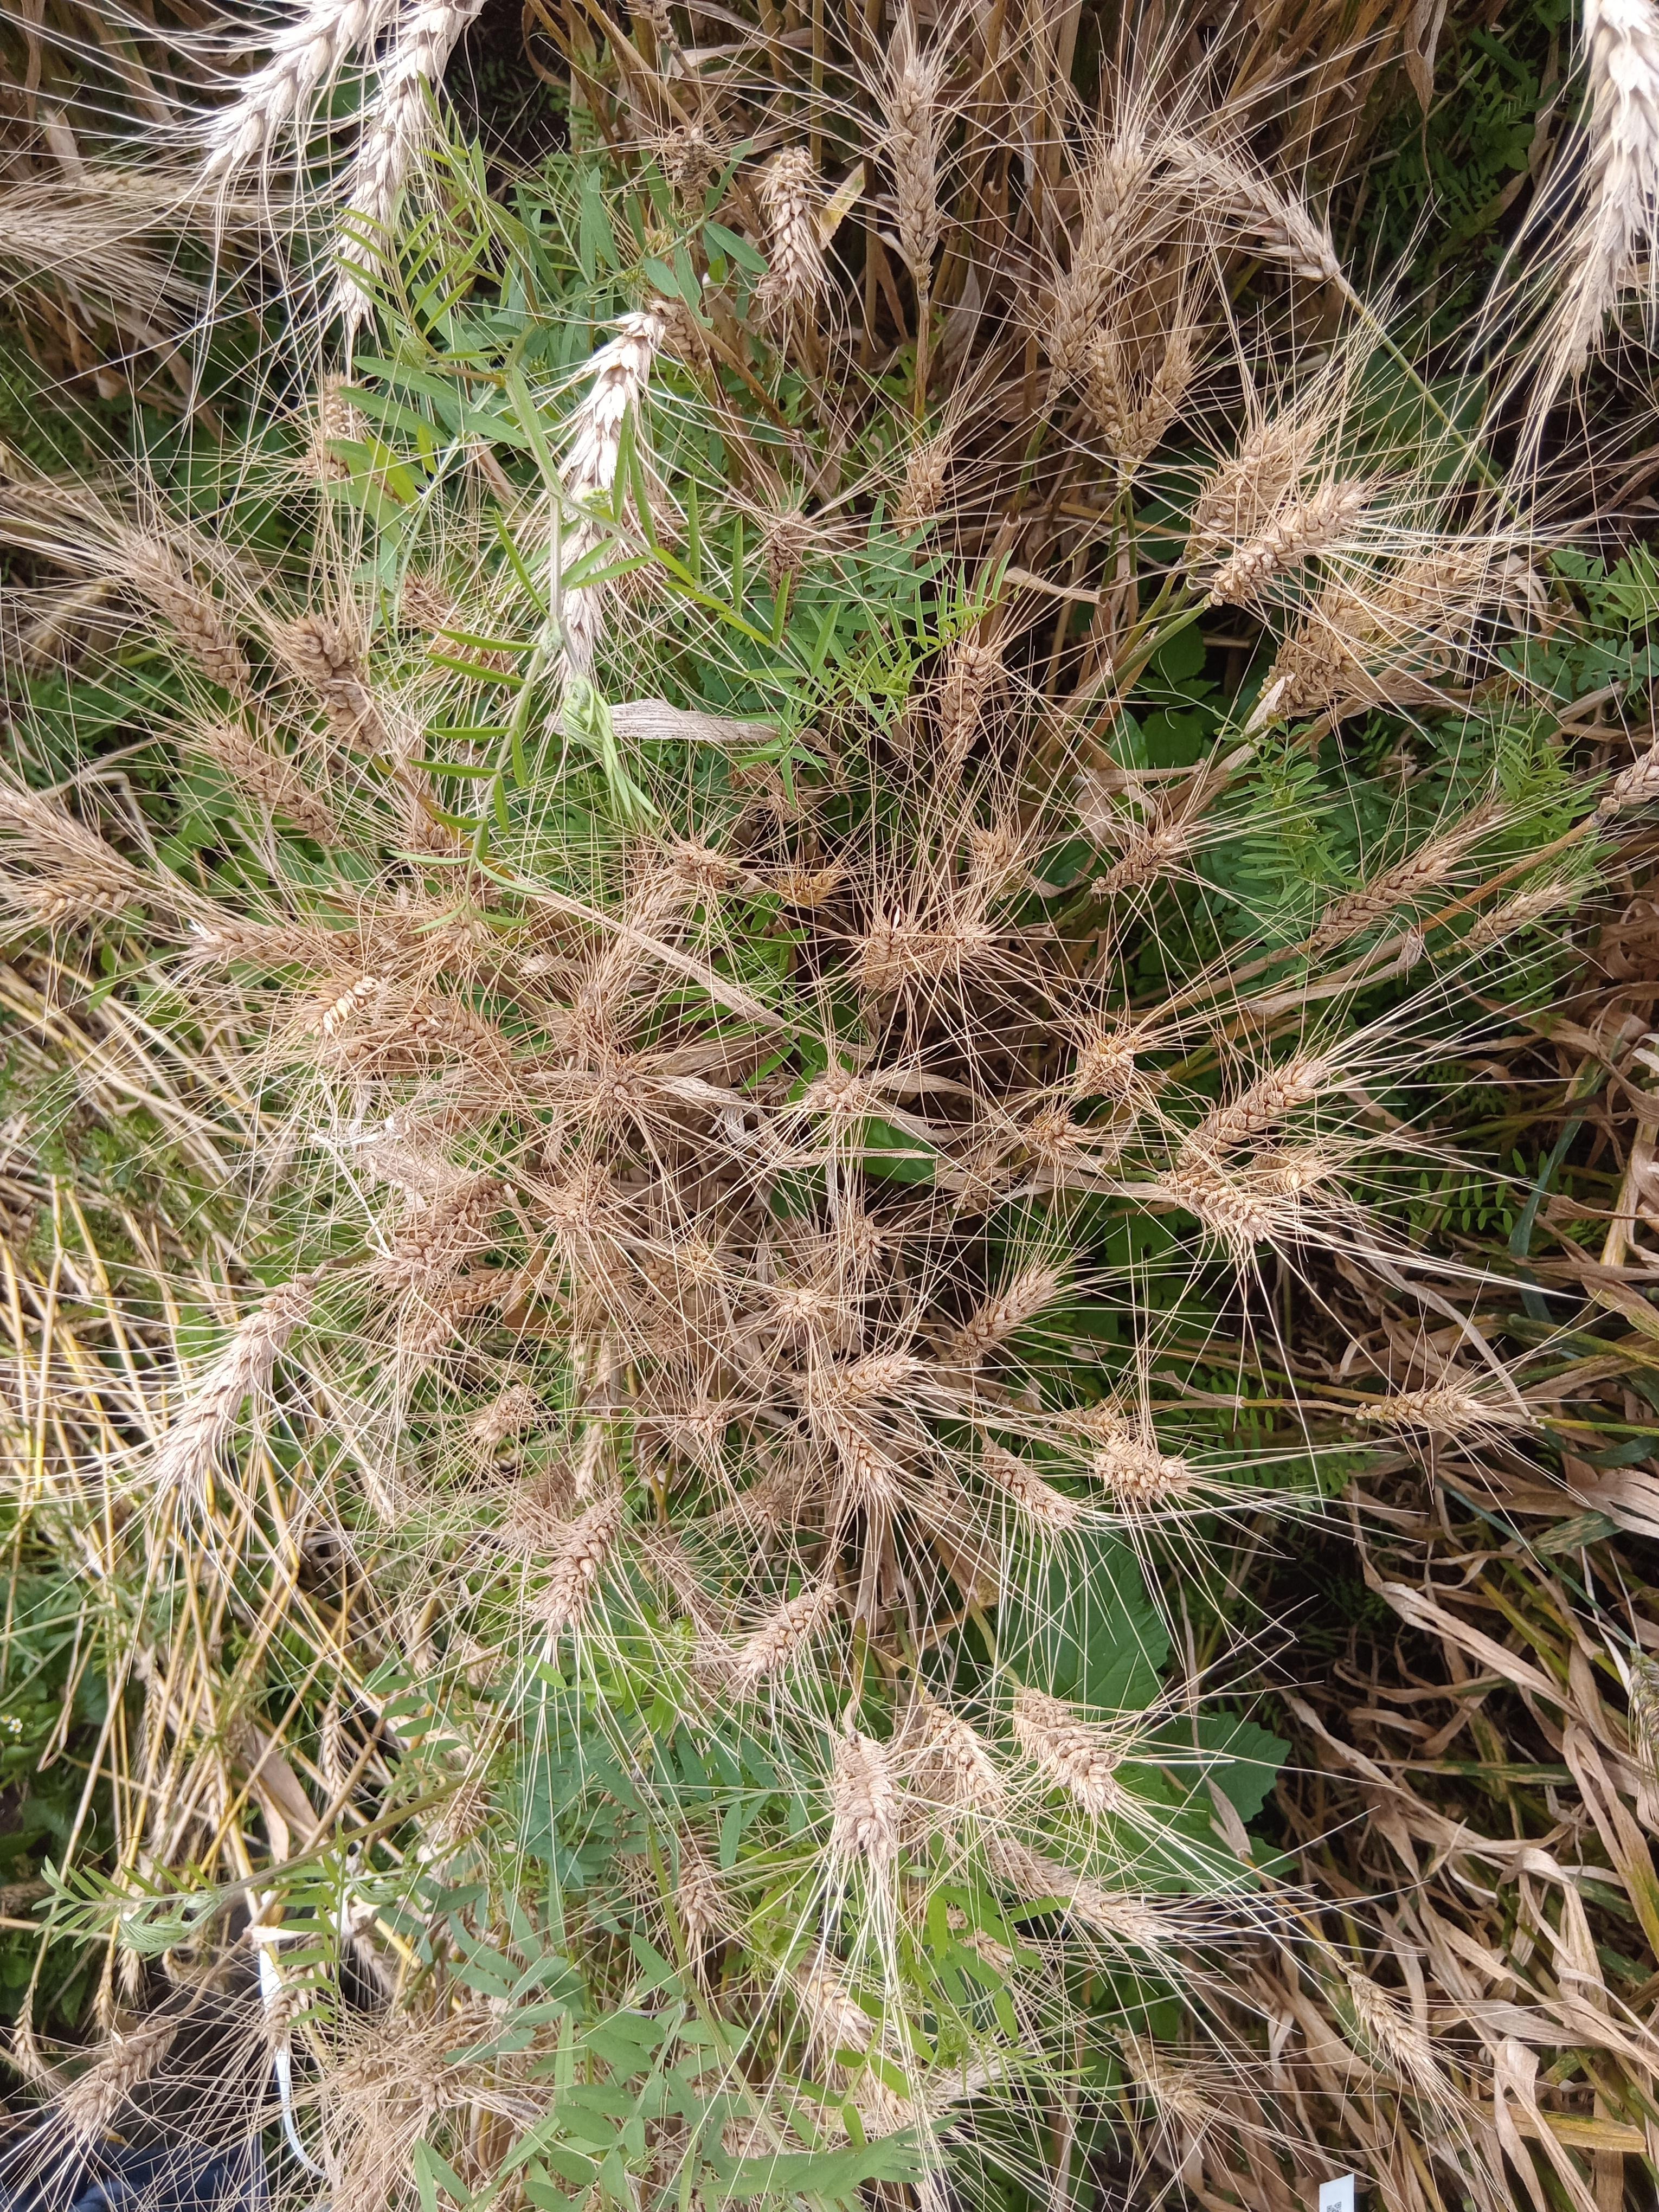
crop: wheat
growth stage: maturity
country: Kenya
